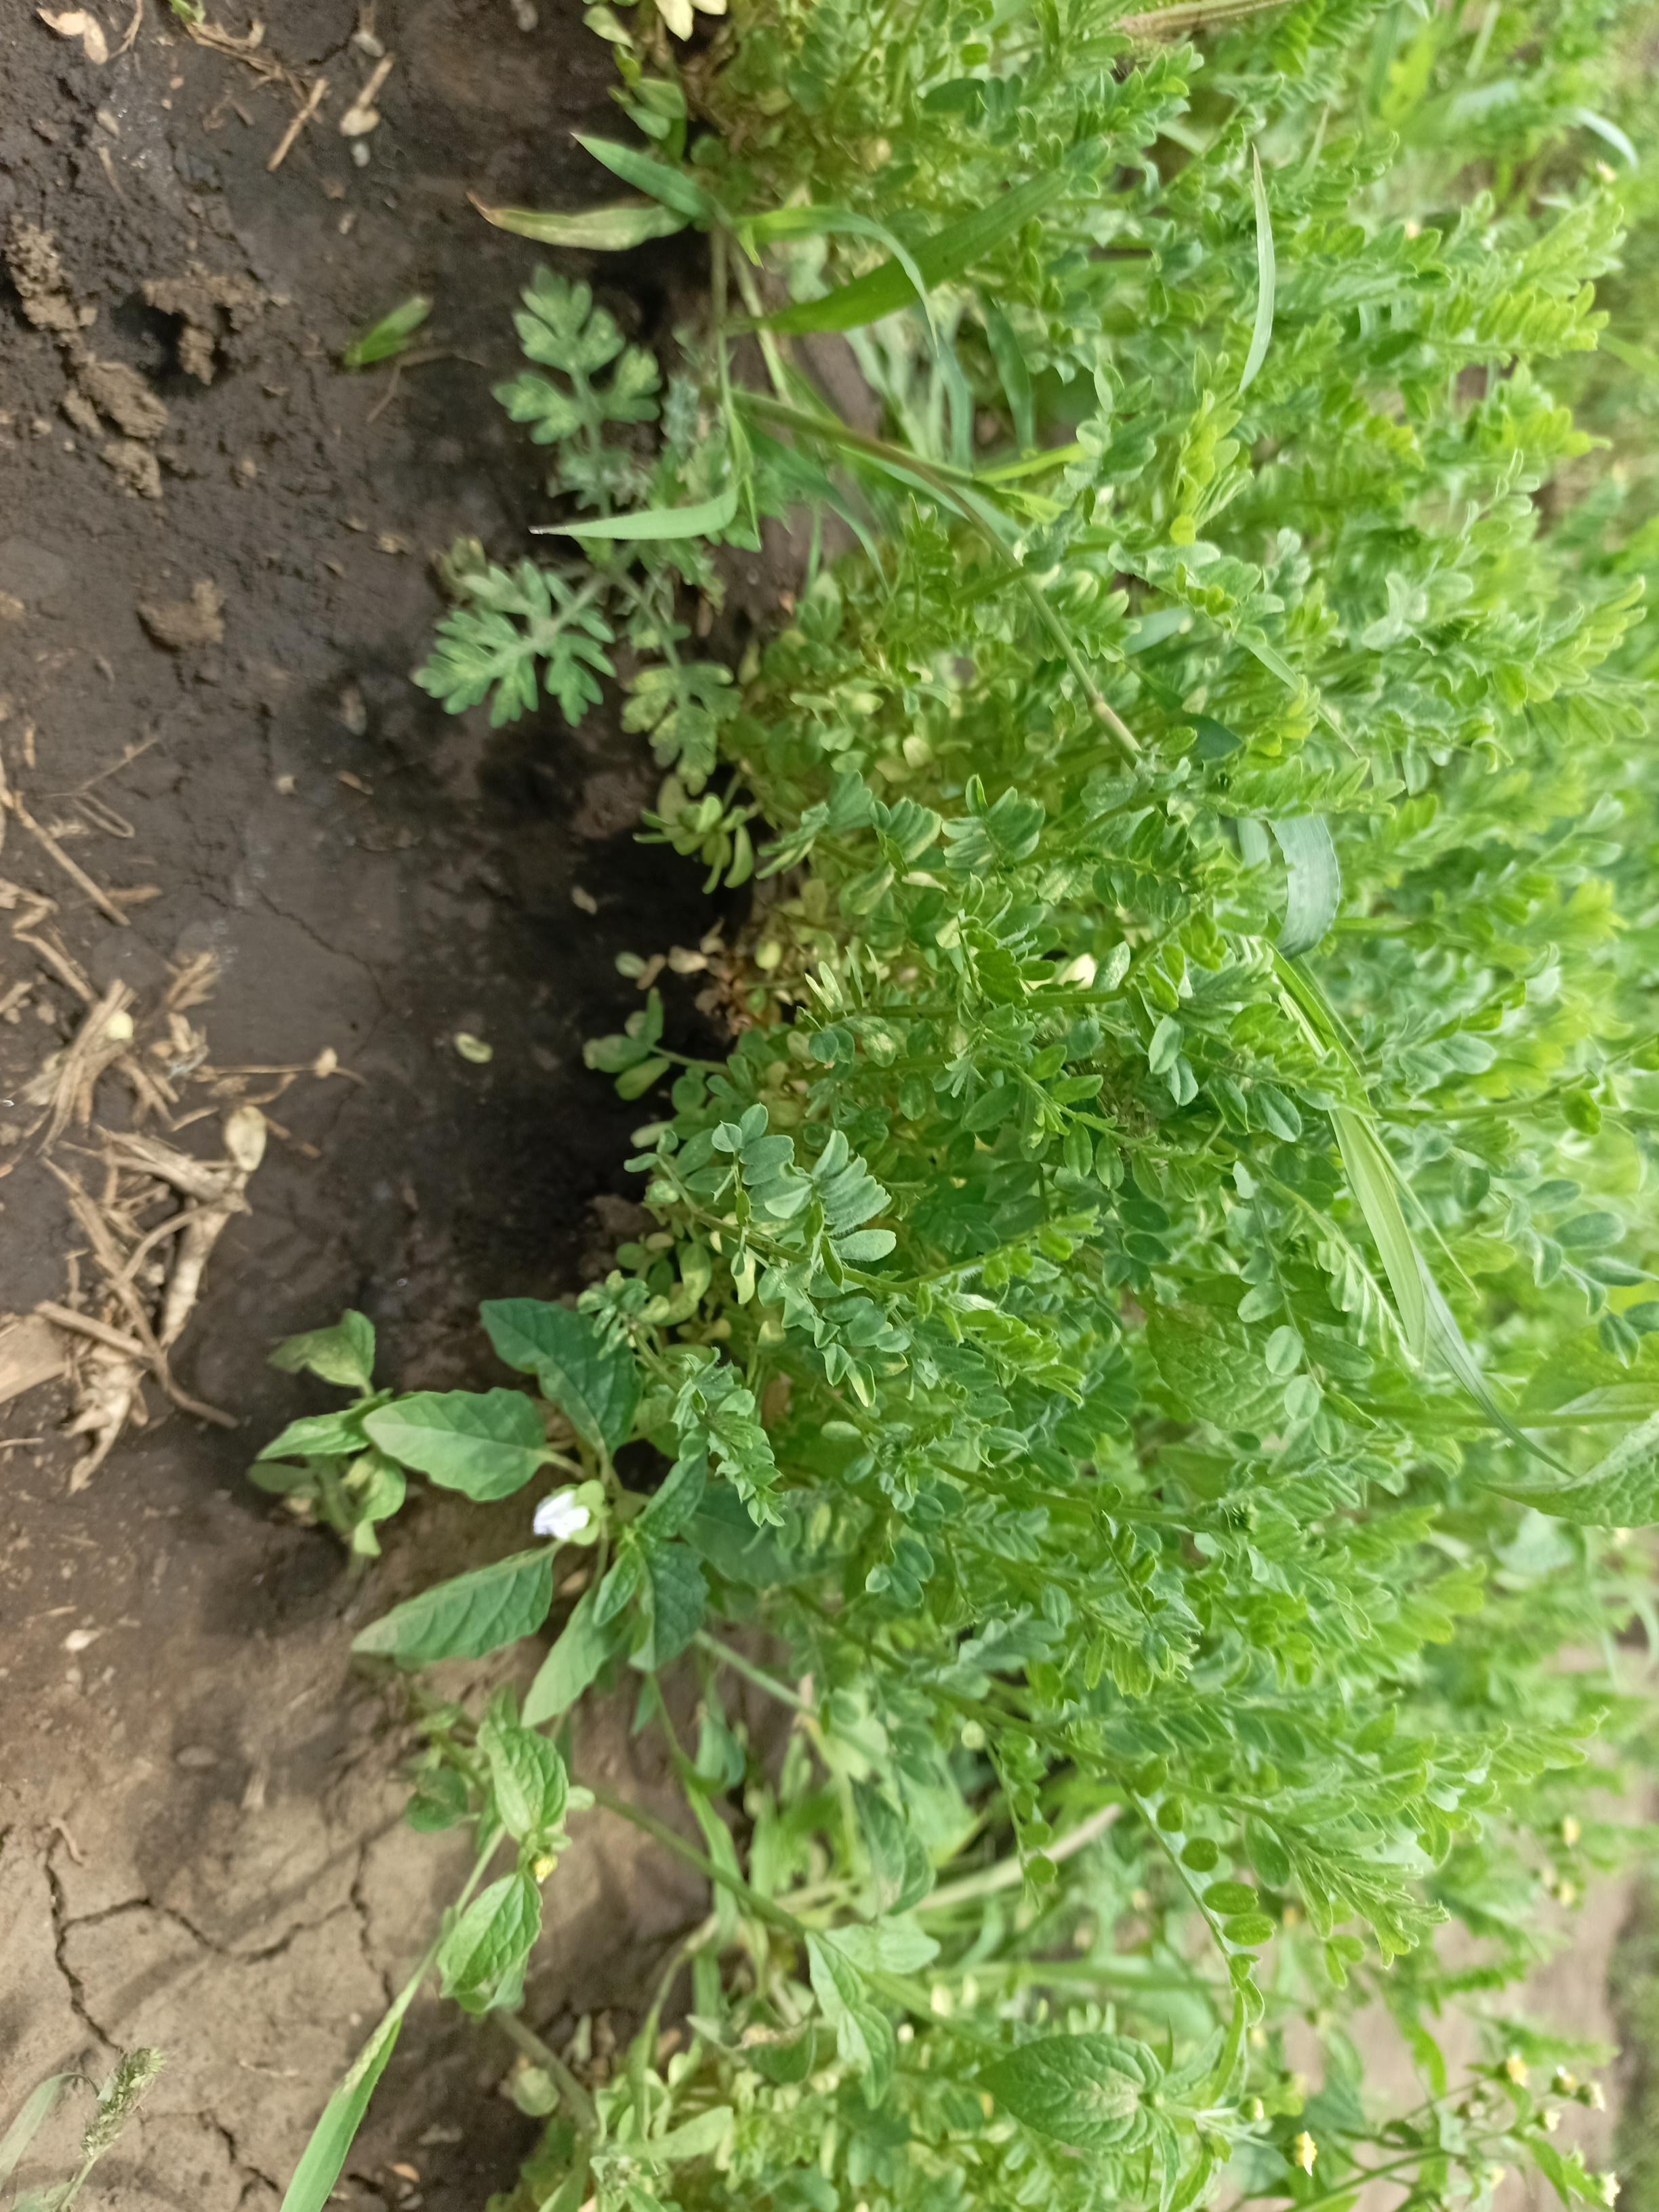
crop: lentil
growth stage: vegetative
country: Tanzania
